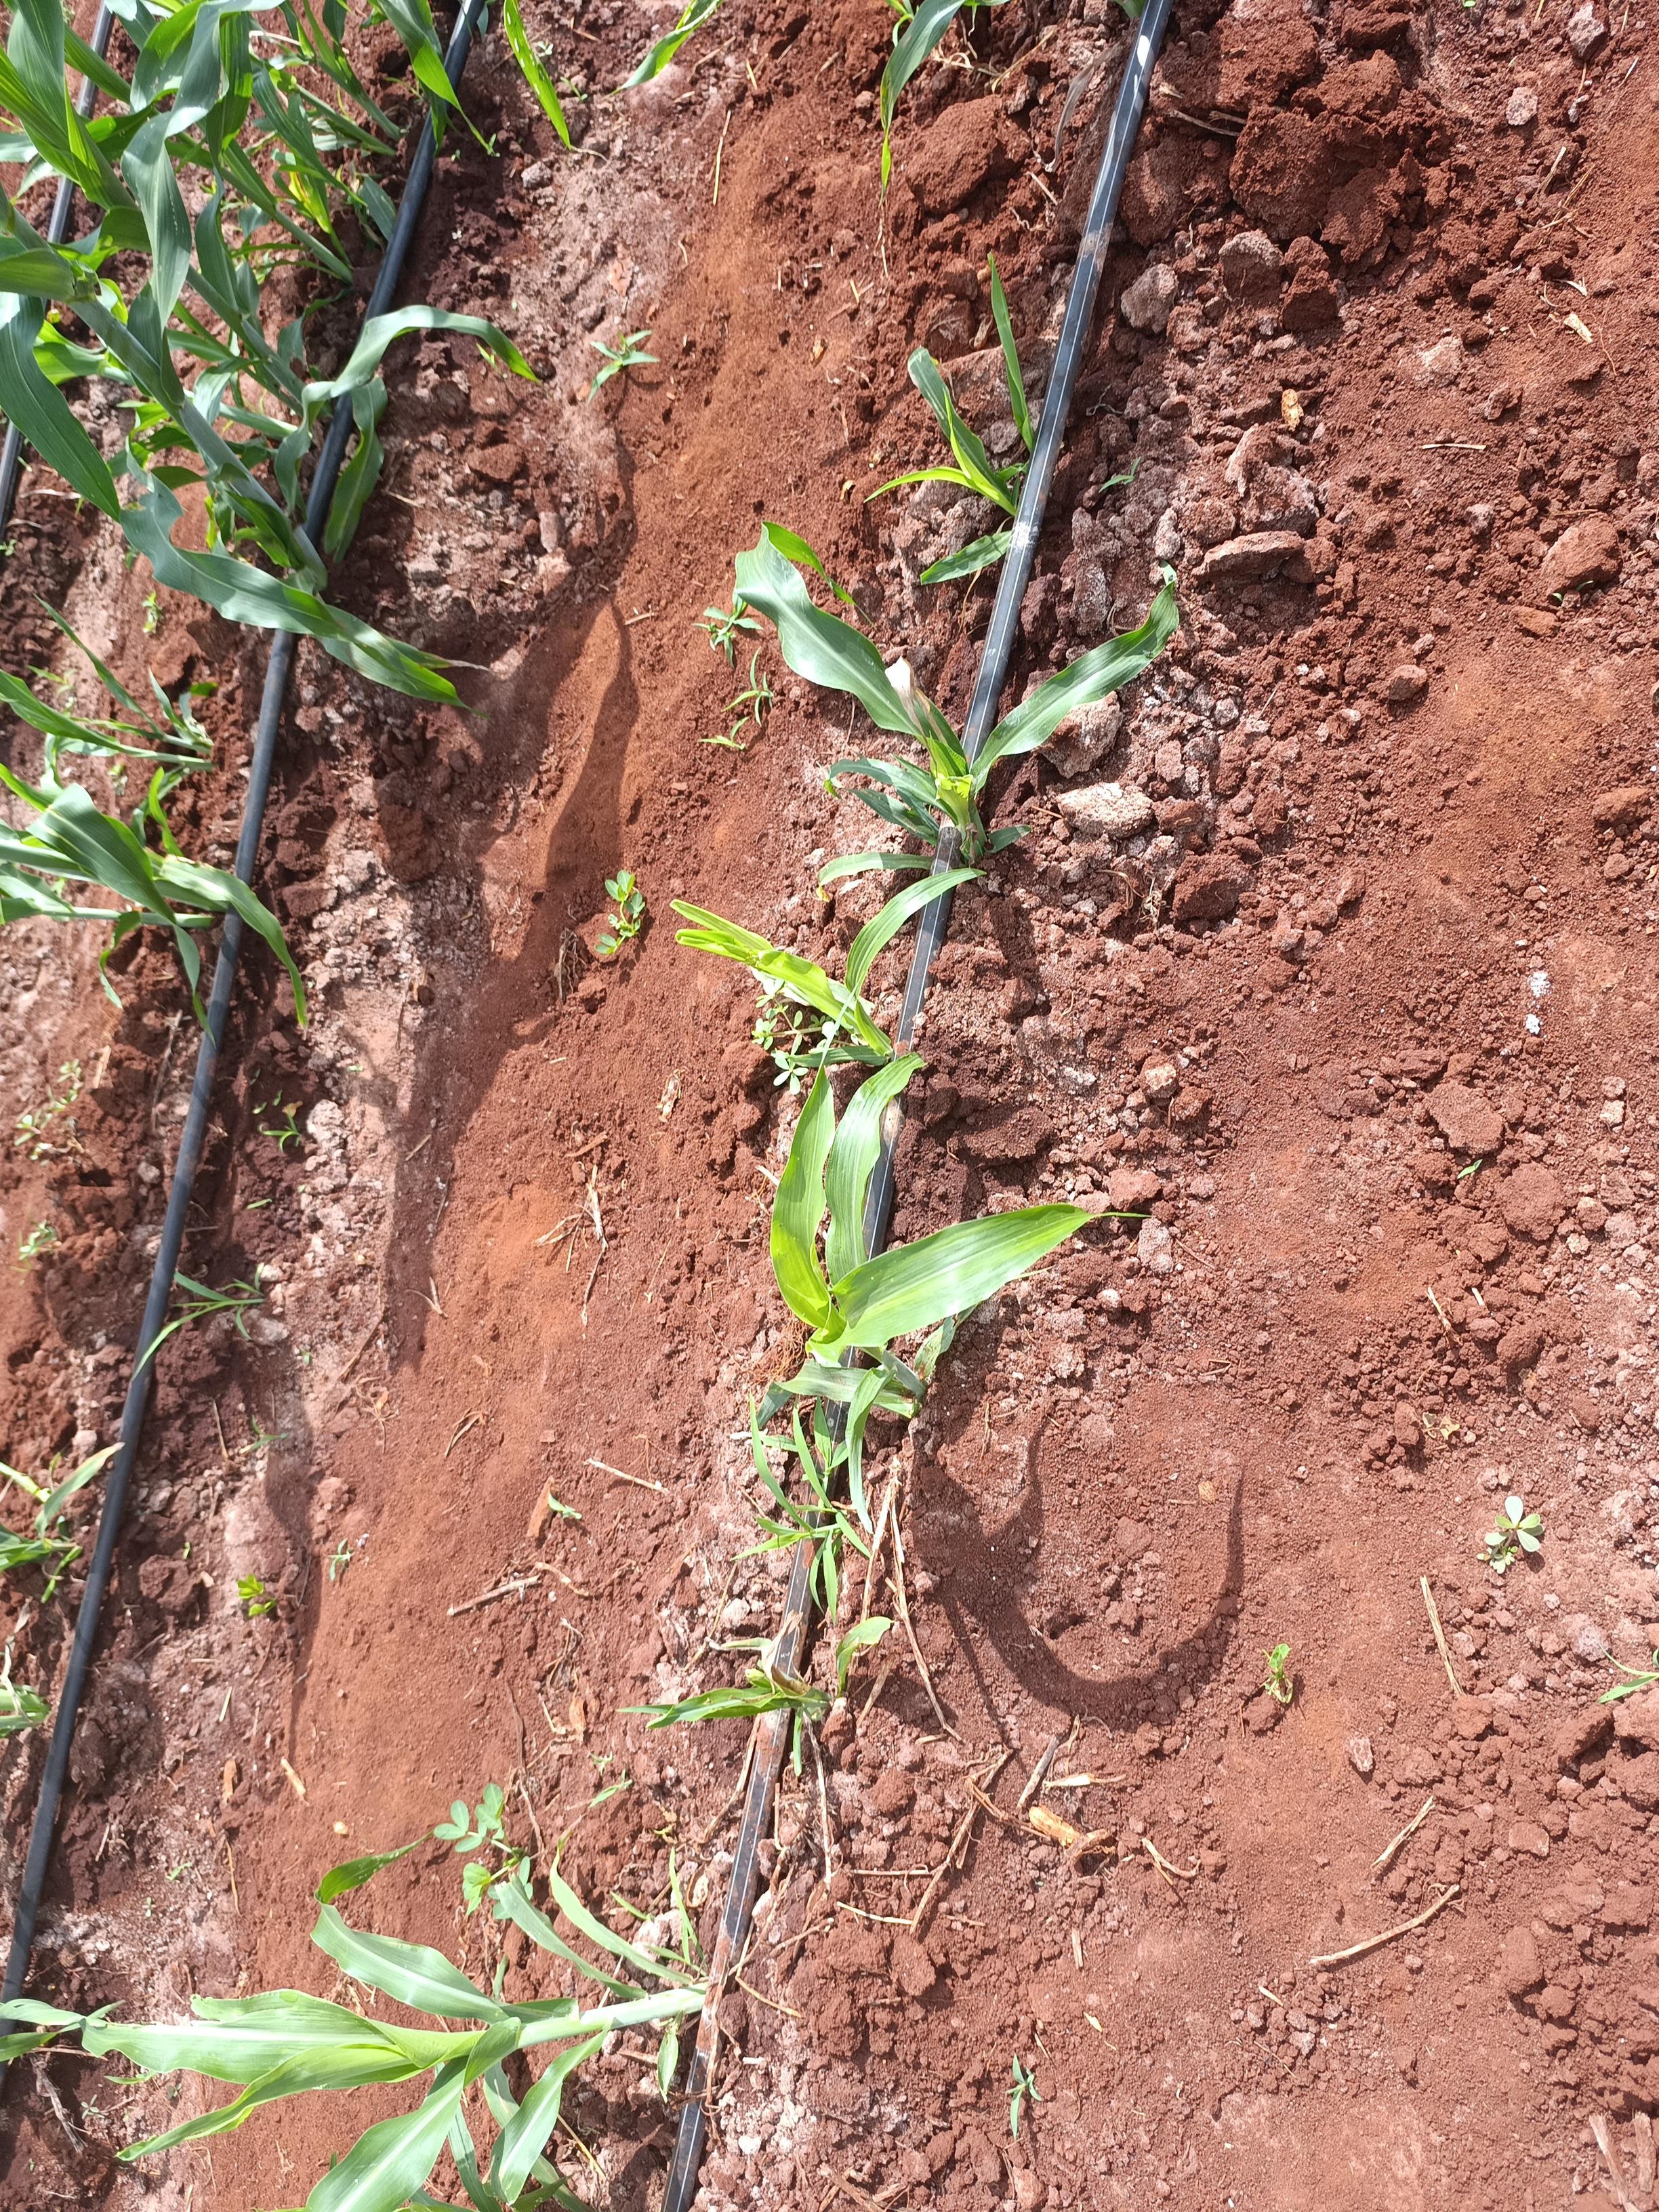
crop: sorghum
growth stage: elongation stem
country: Kenya
